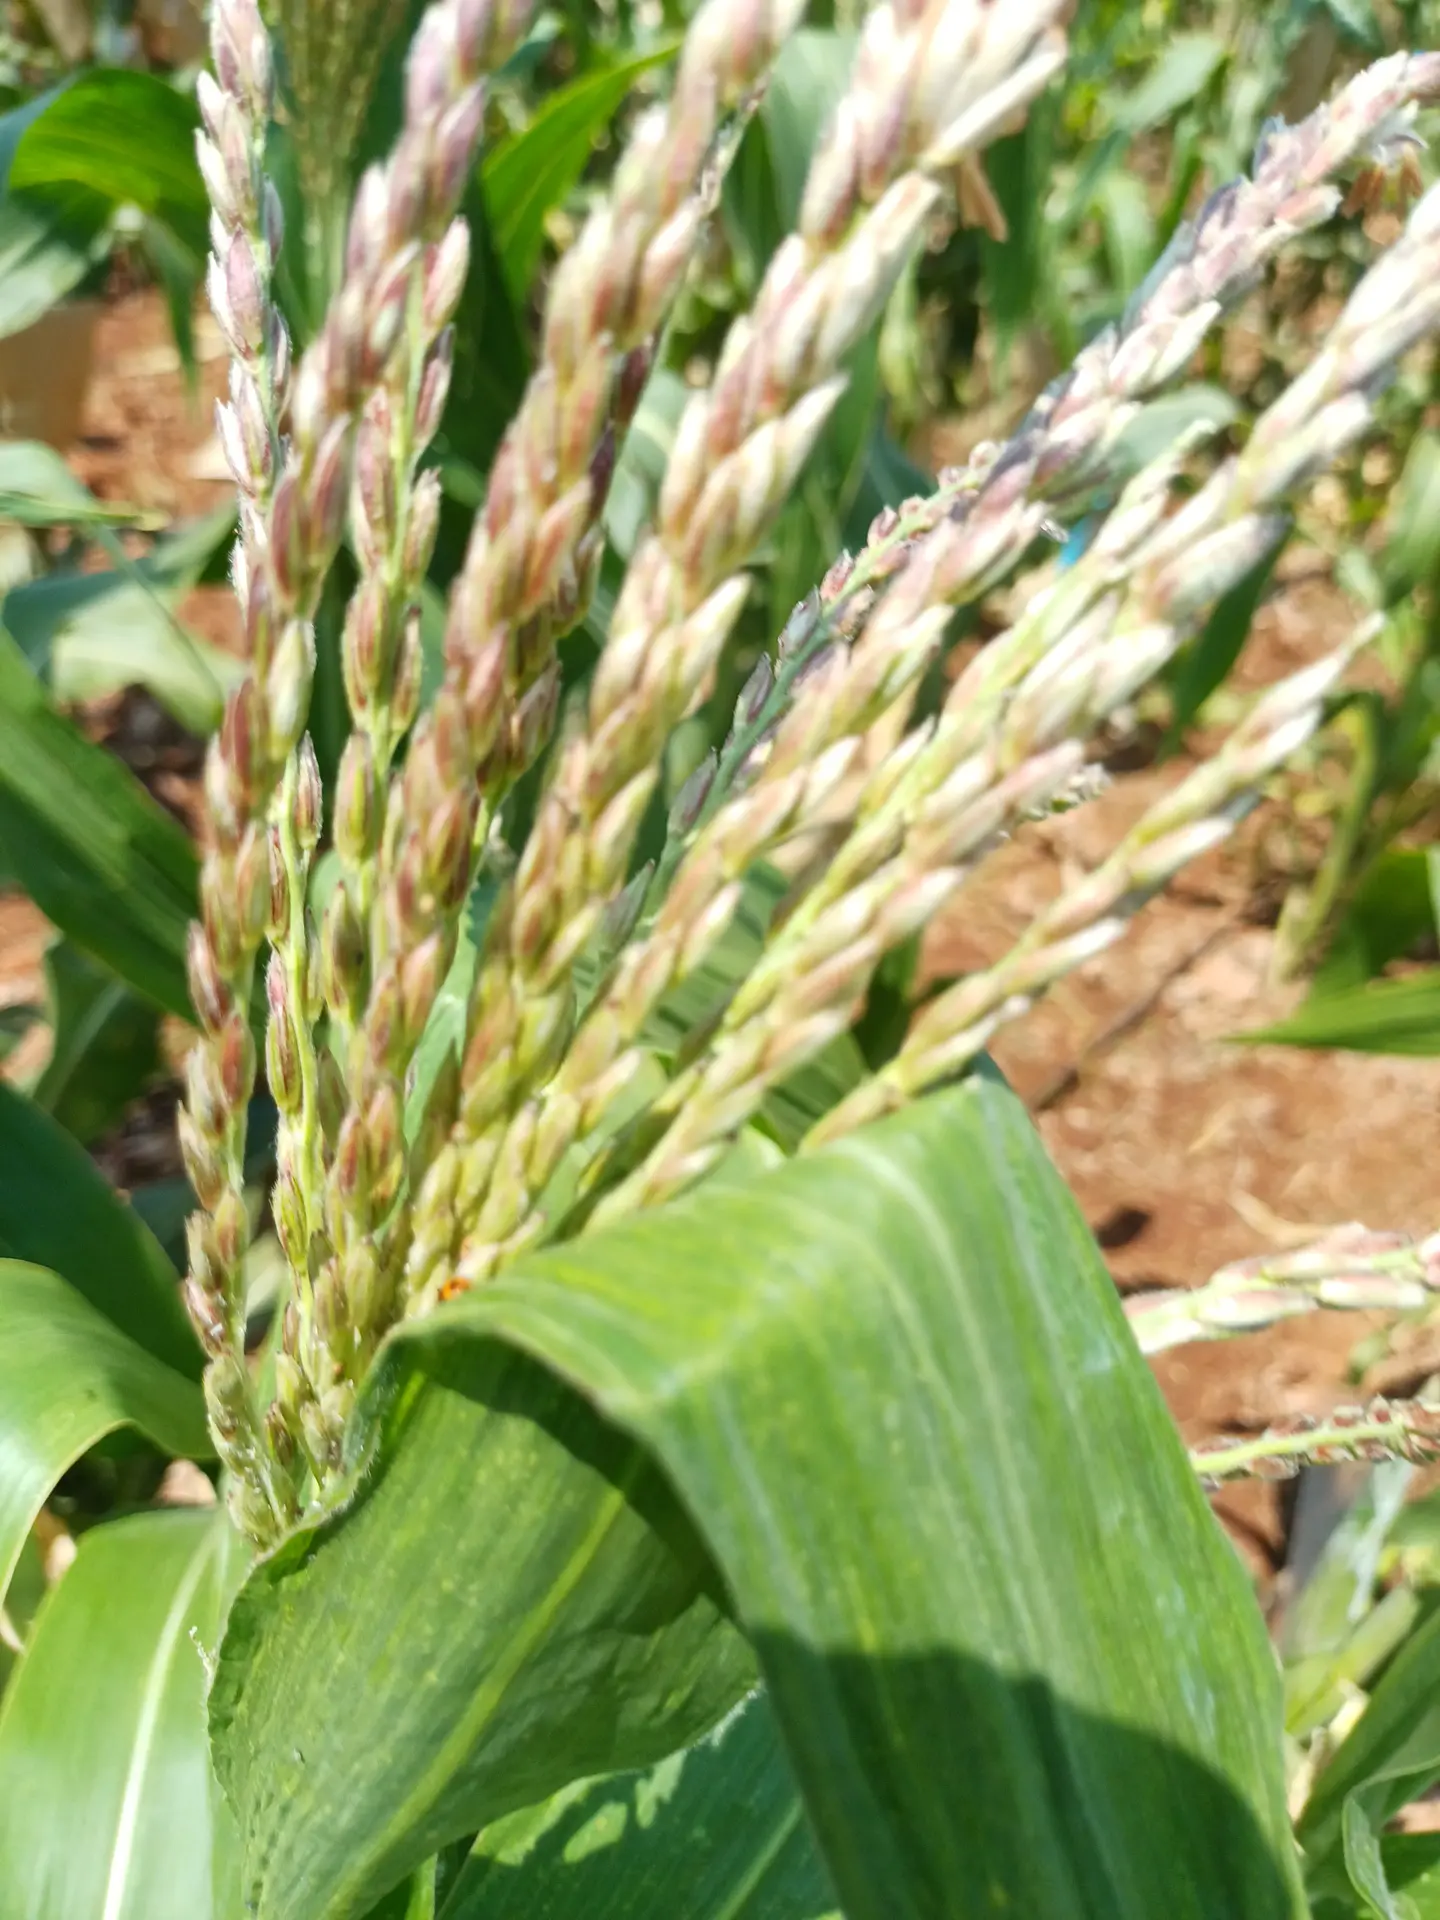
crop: maize
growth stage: flowering
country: Kenya
